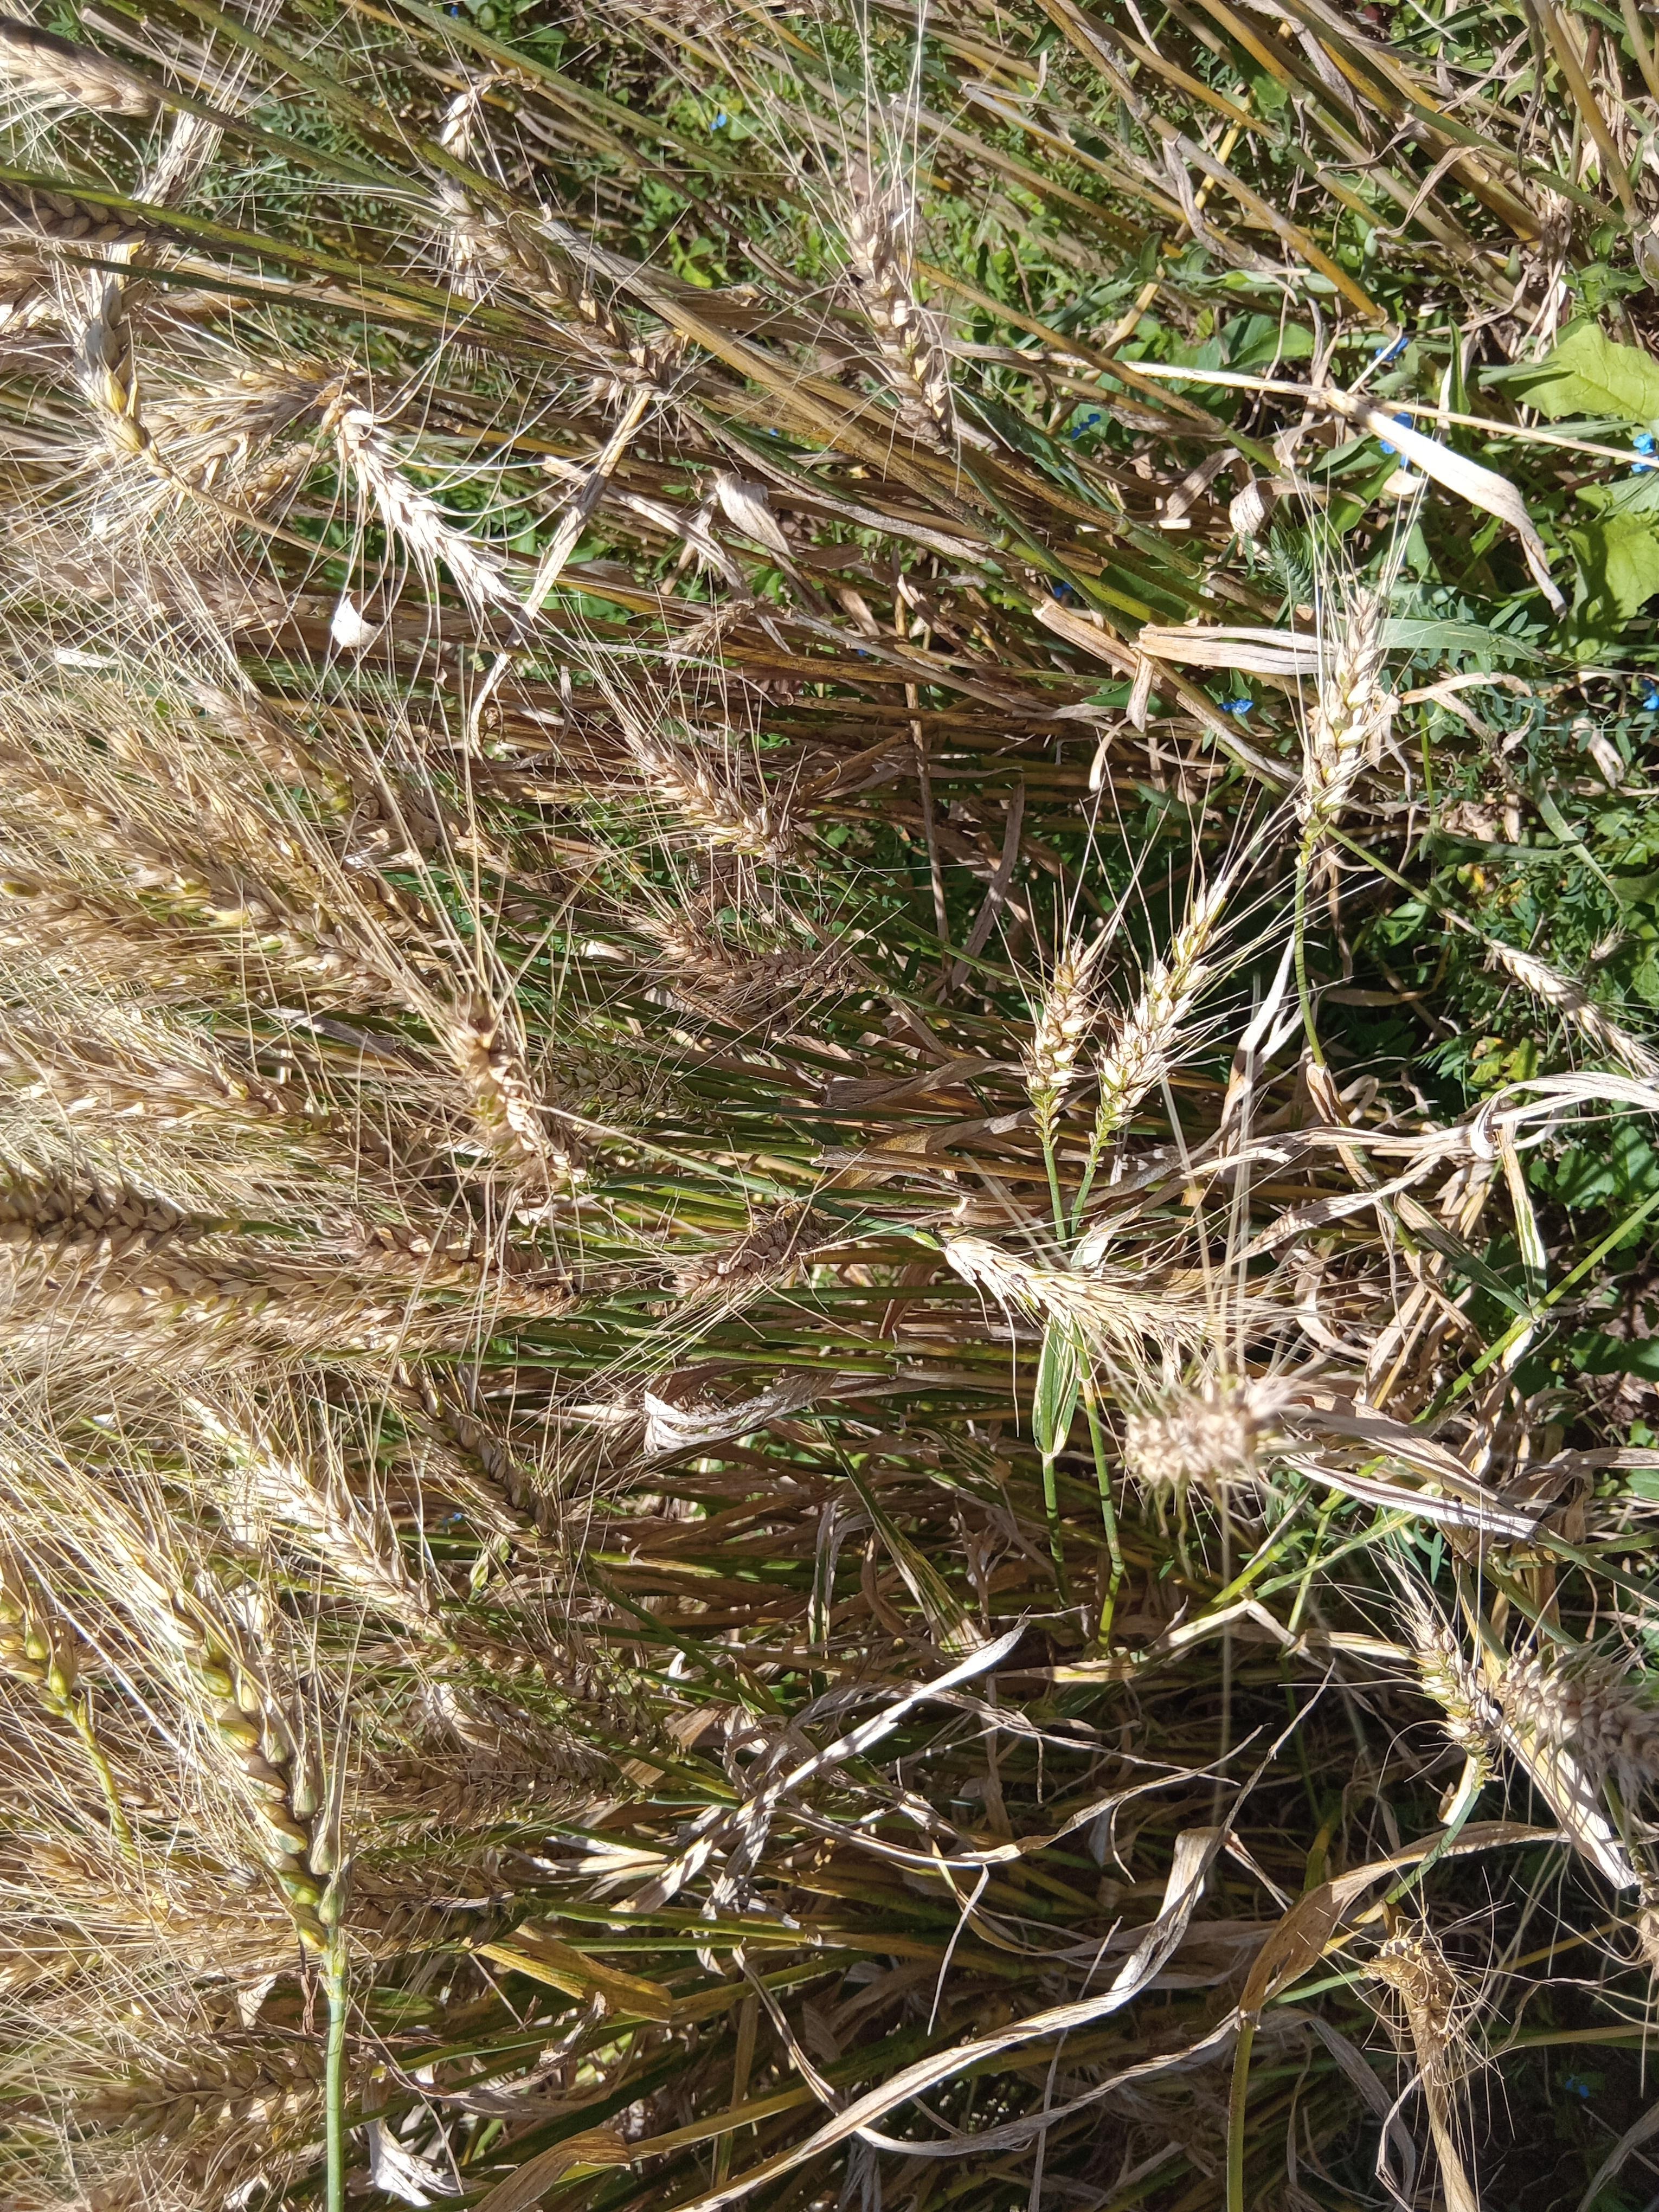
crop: wheat
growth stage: maturity
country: Kenya
